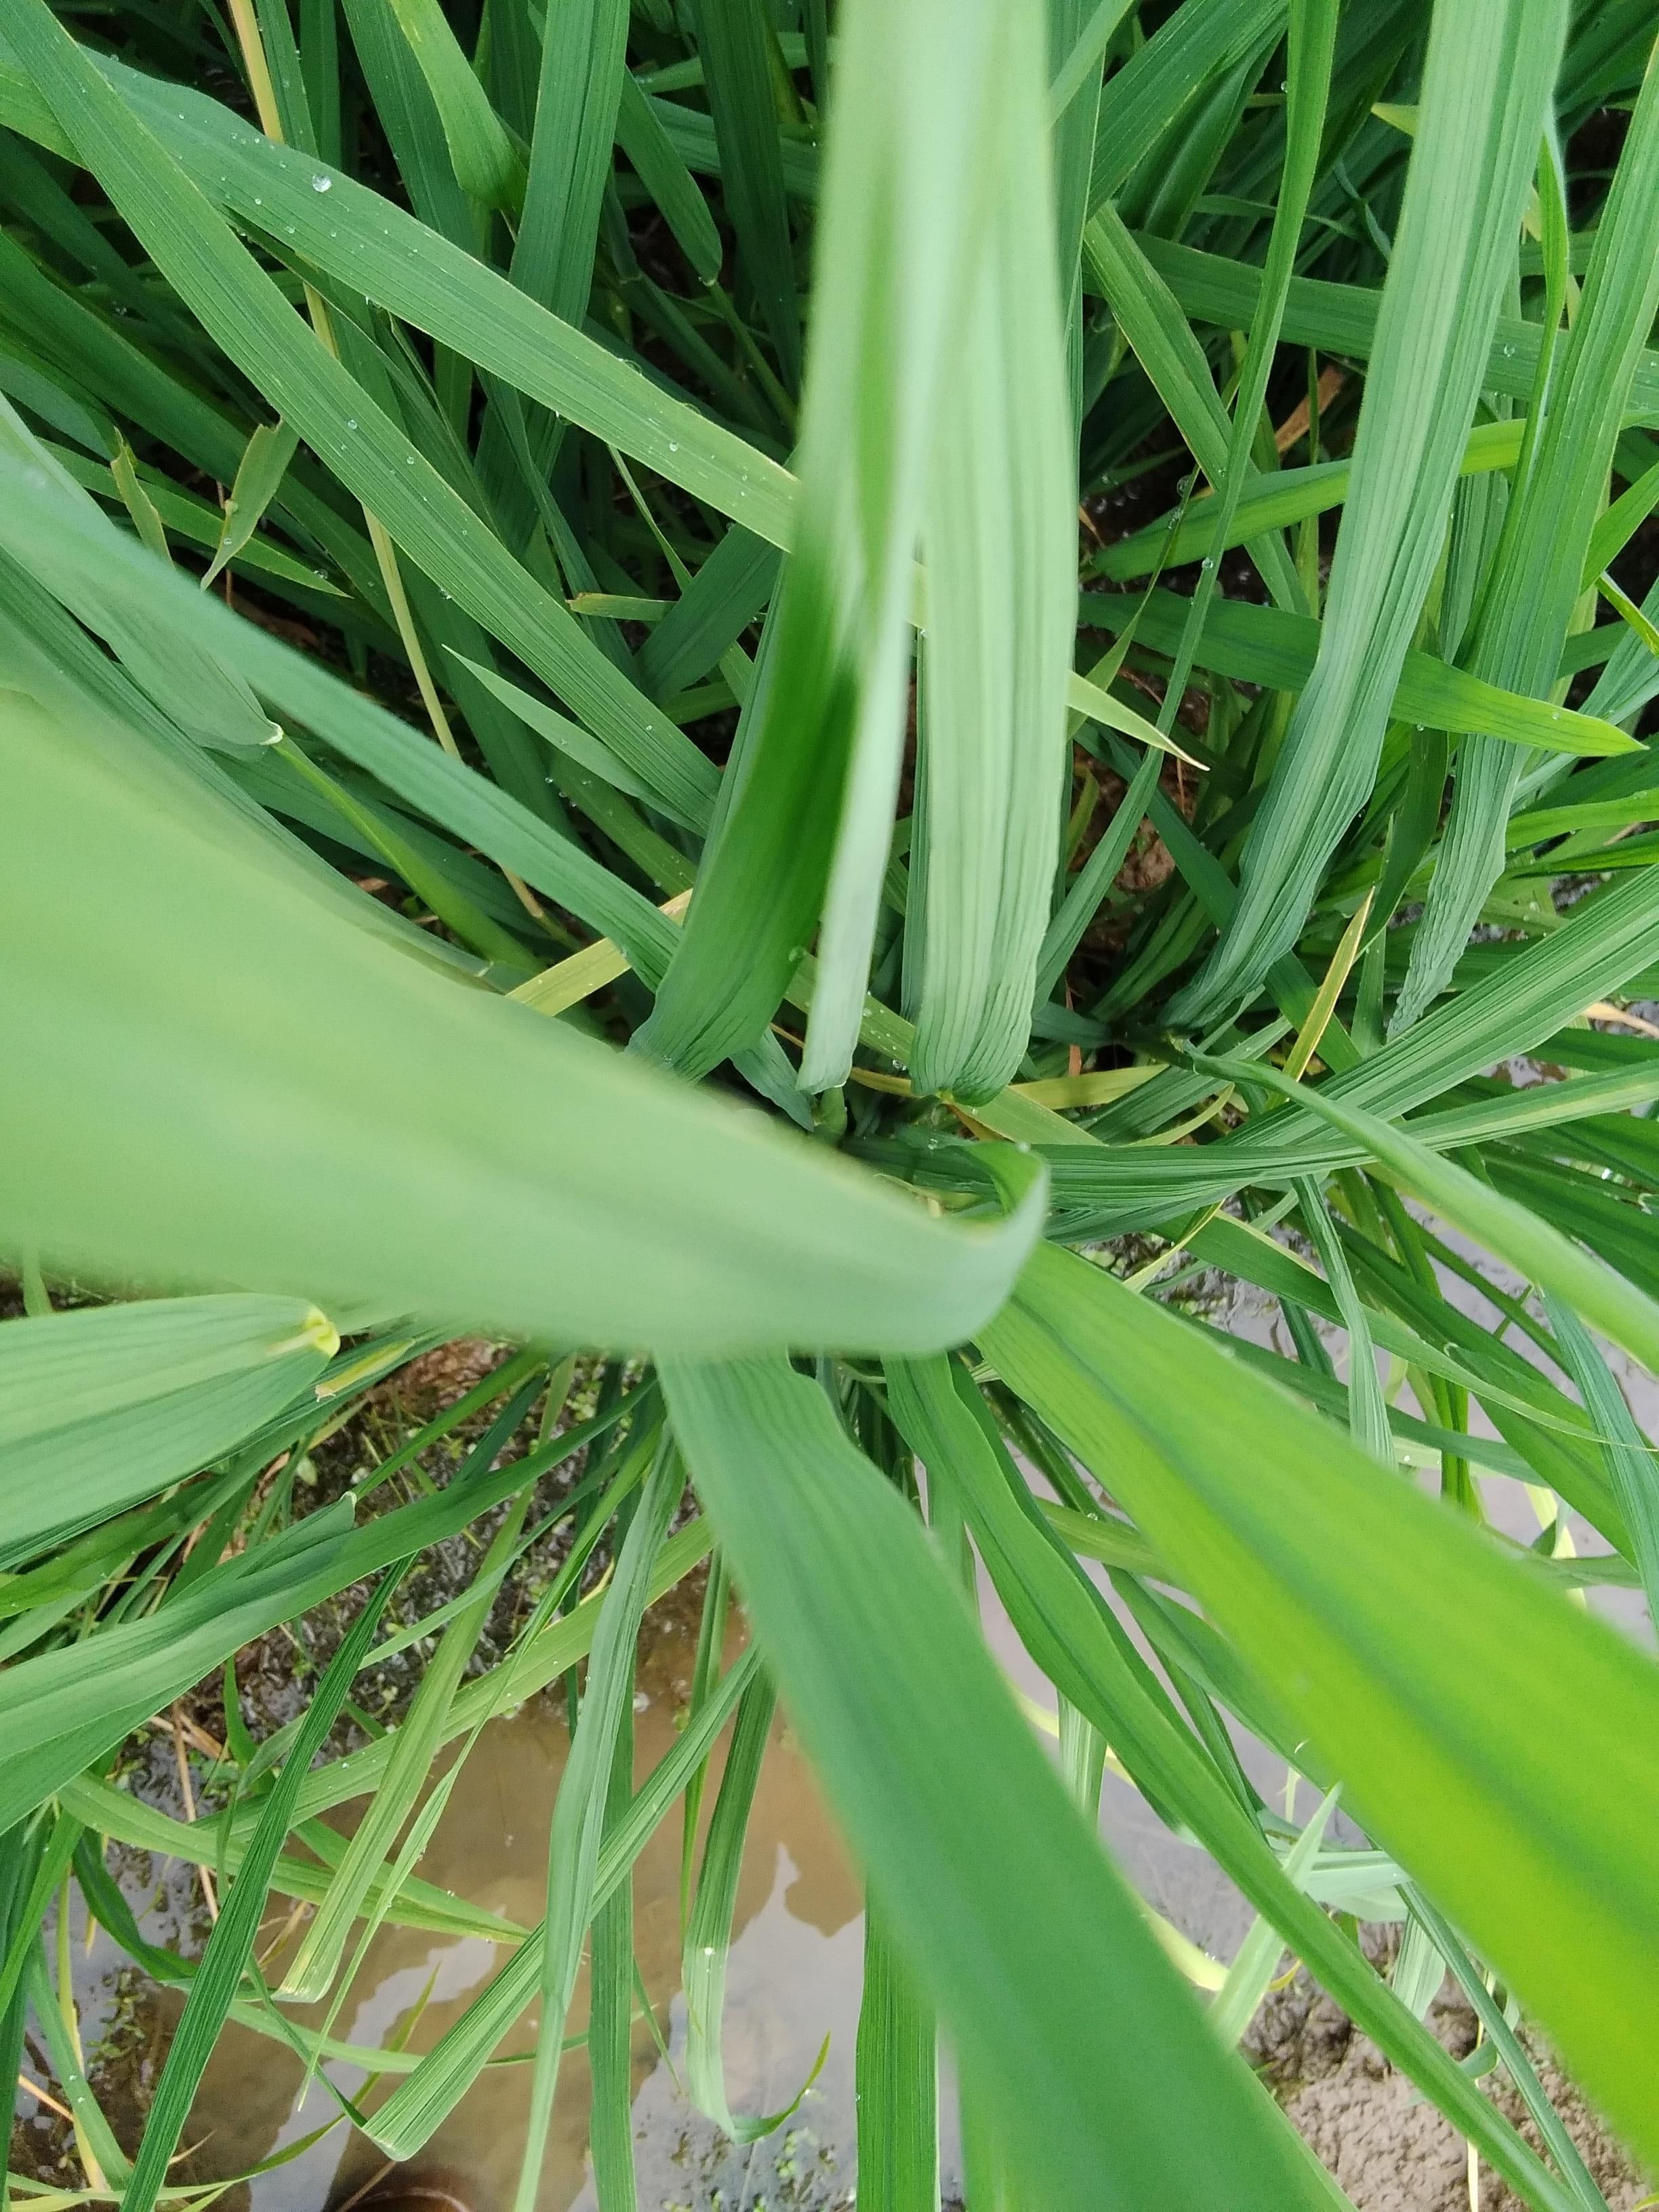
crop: rice
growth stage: booting
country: Nigeria
